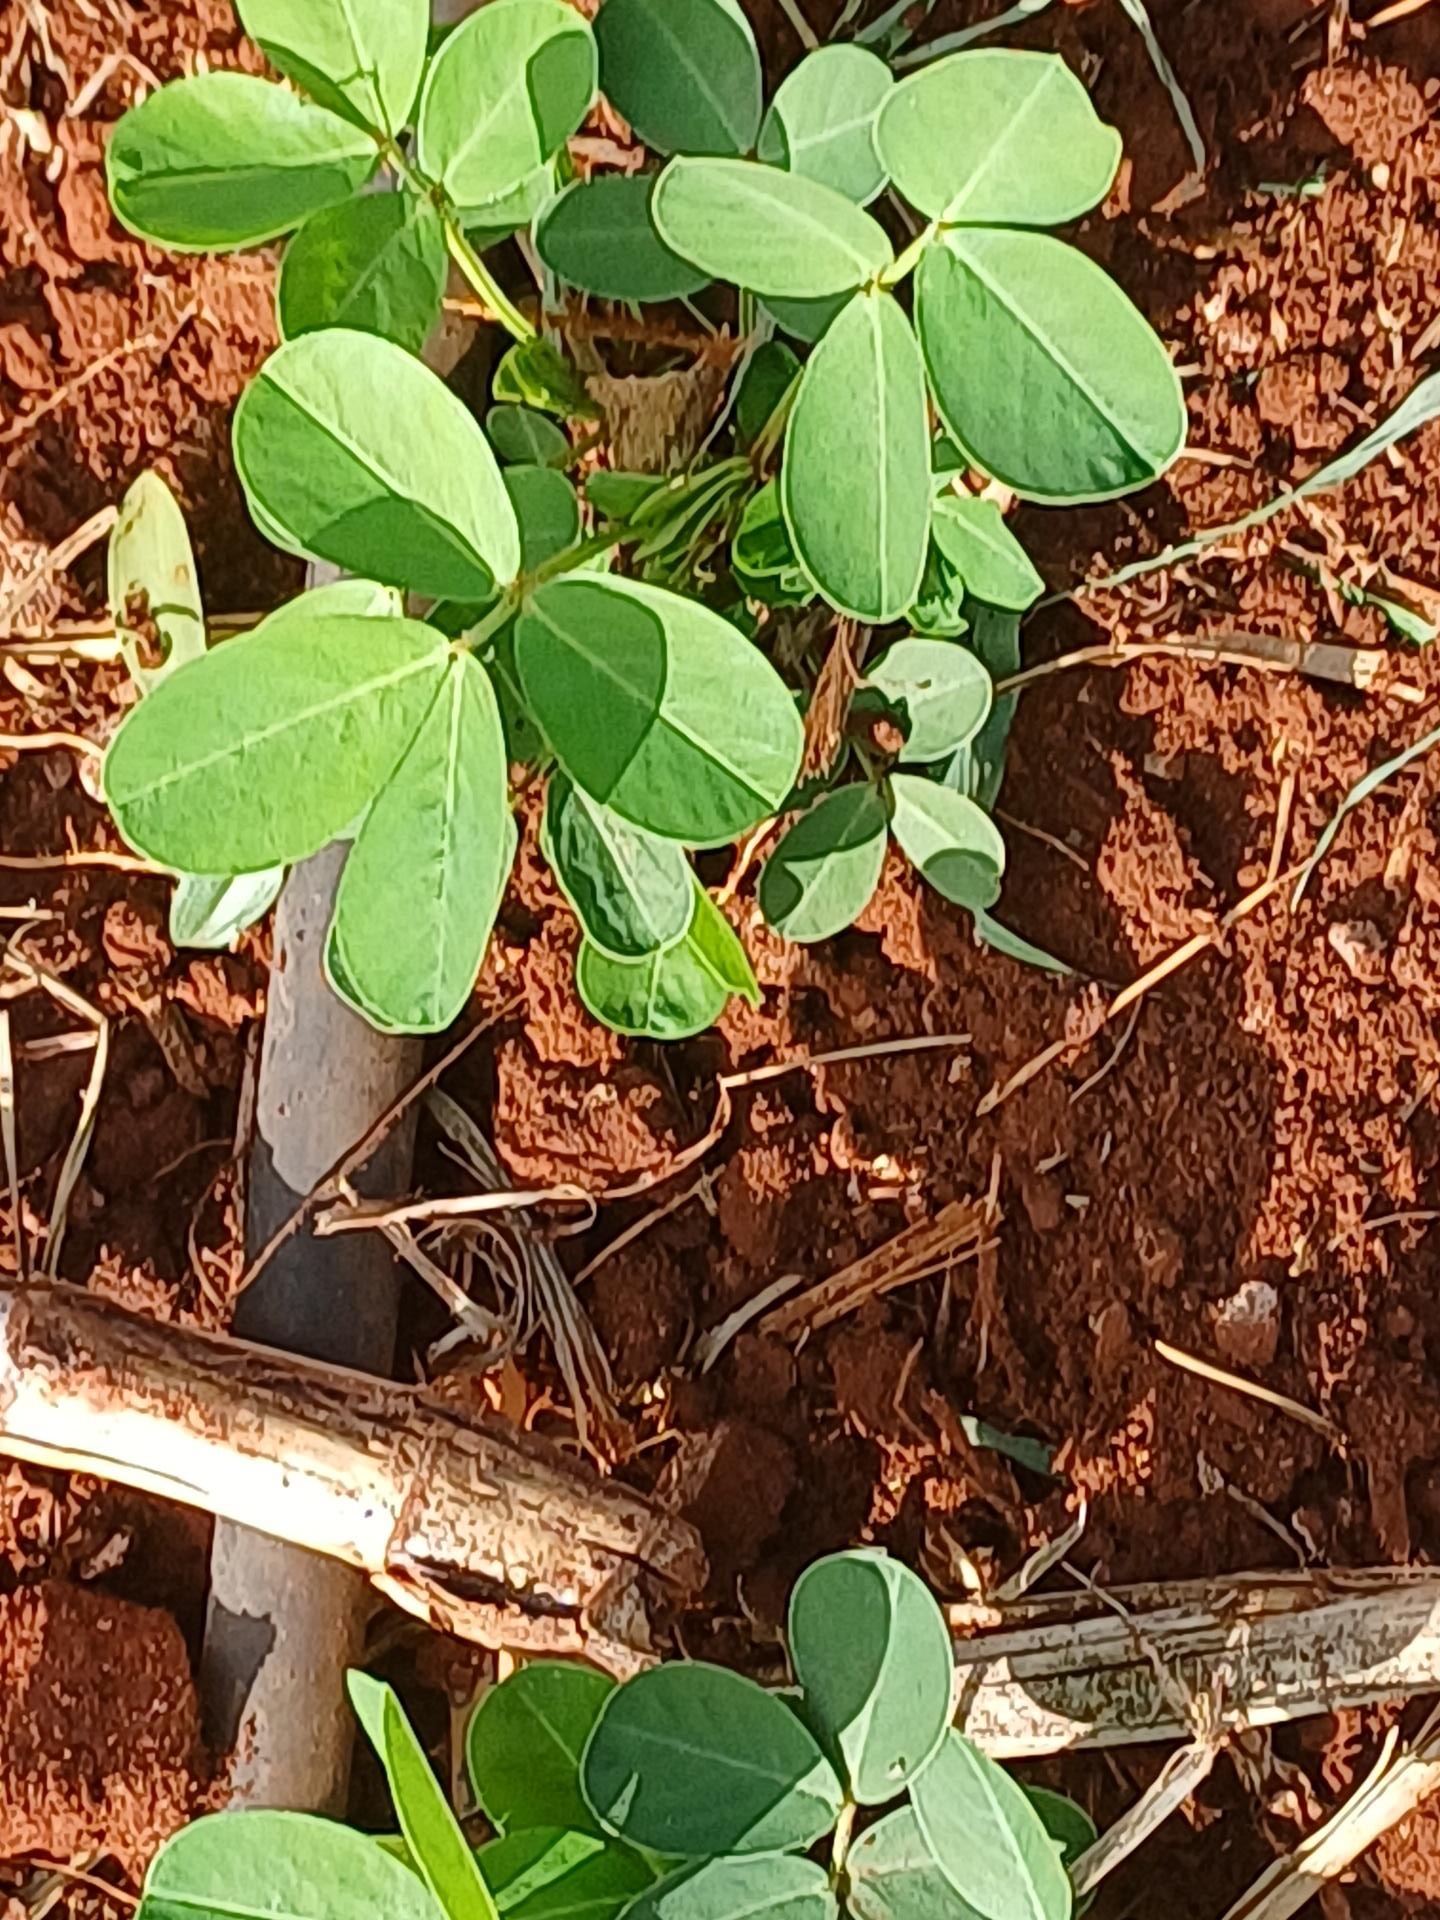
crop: groundnut
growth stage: vegetative
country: Kenya
